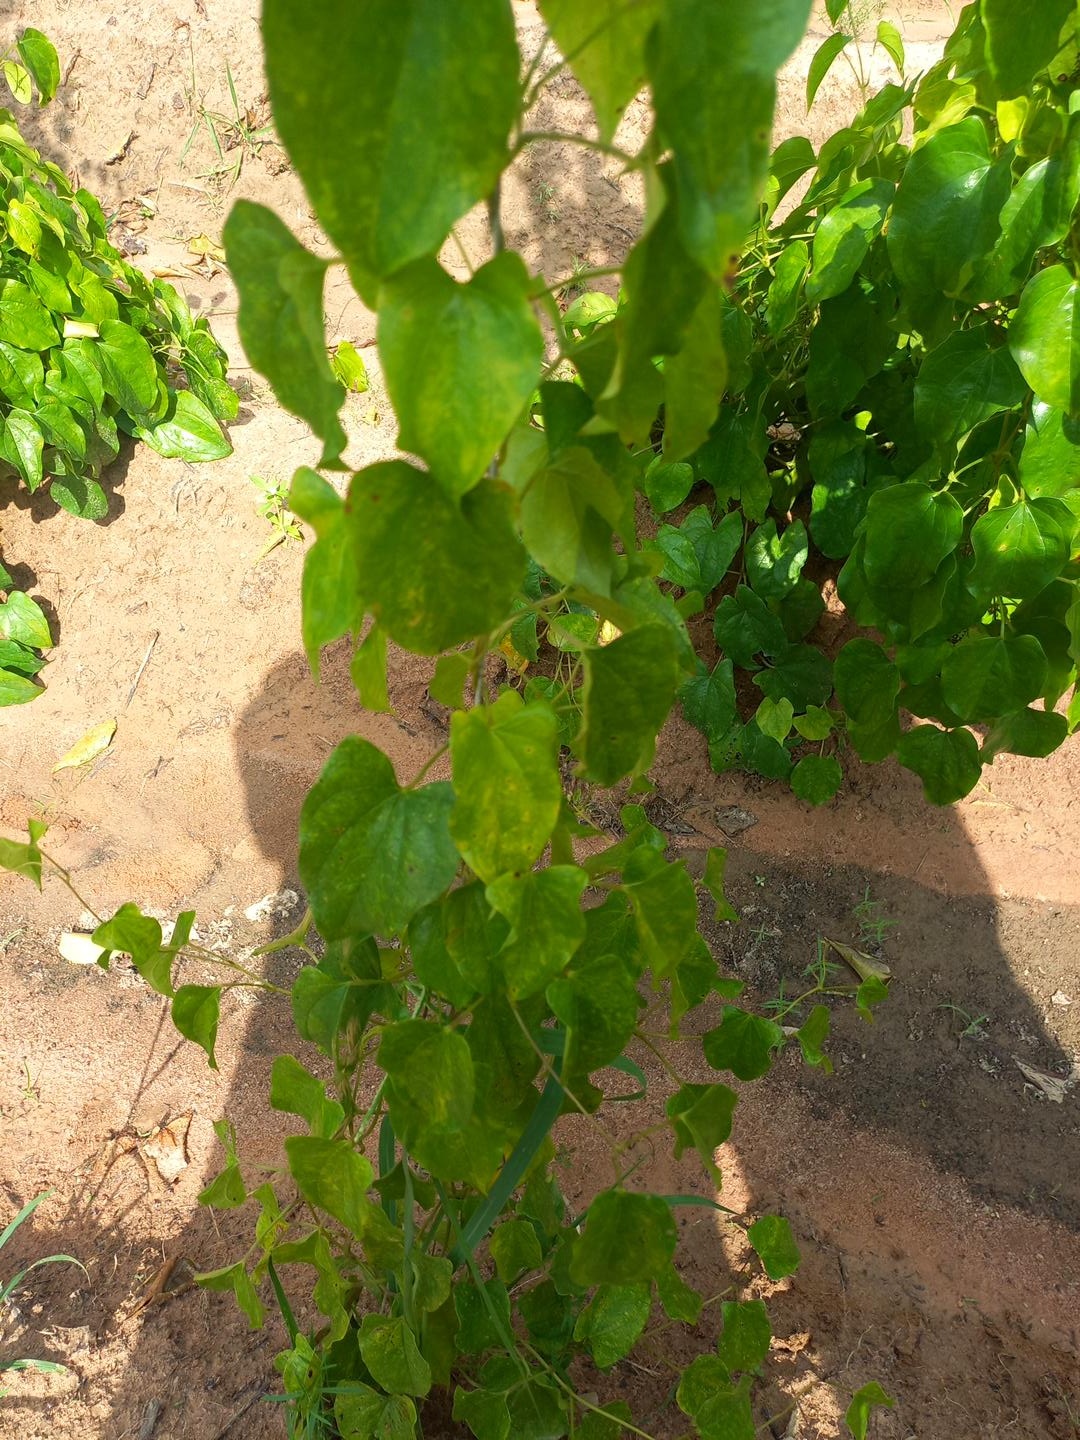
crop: yam
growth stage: vegetative
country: Nigeria
